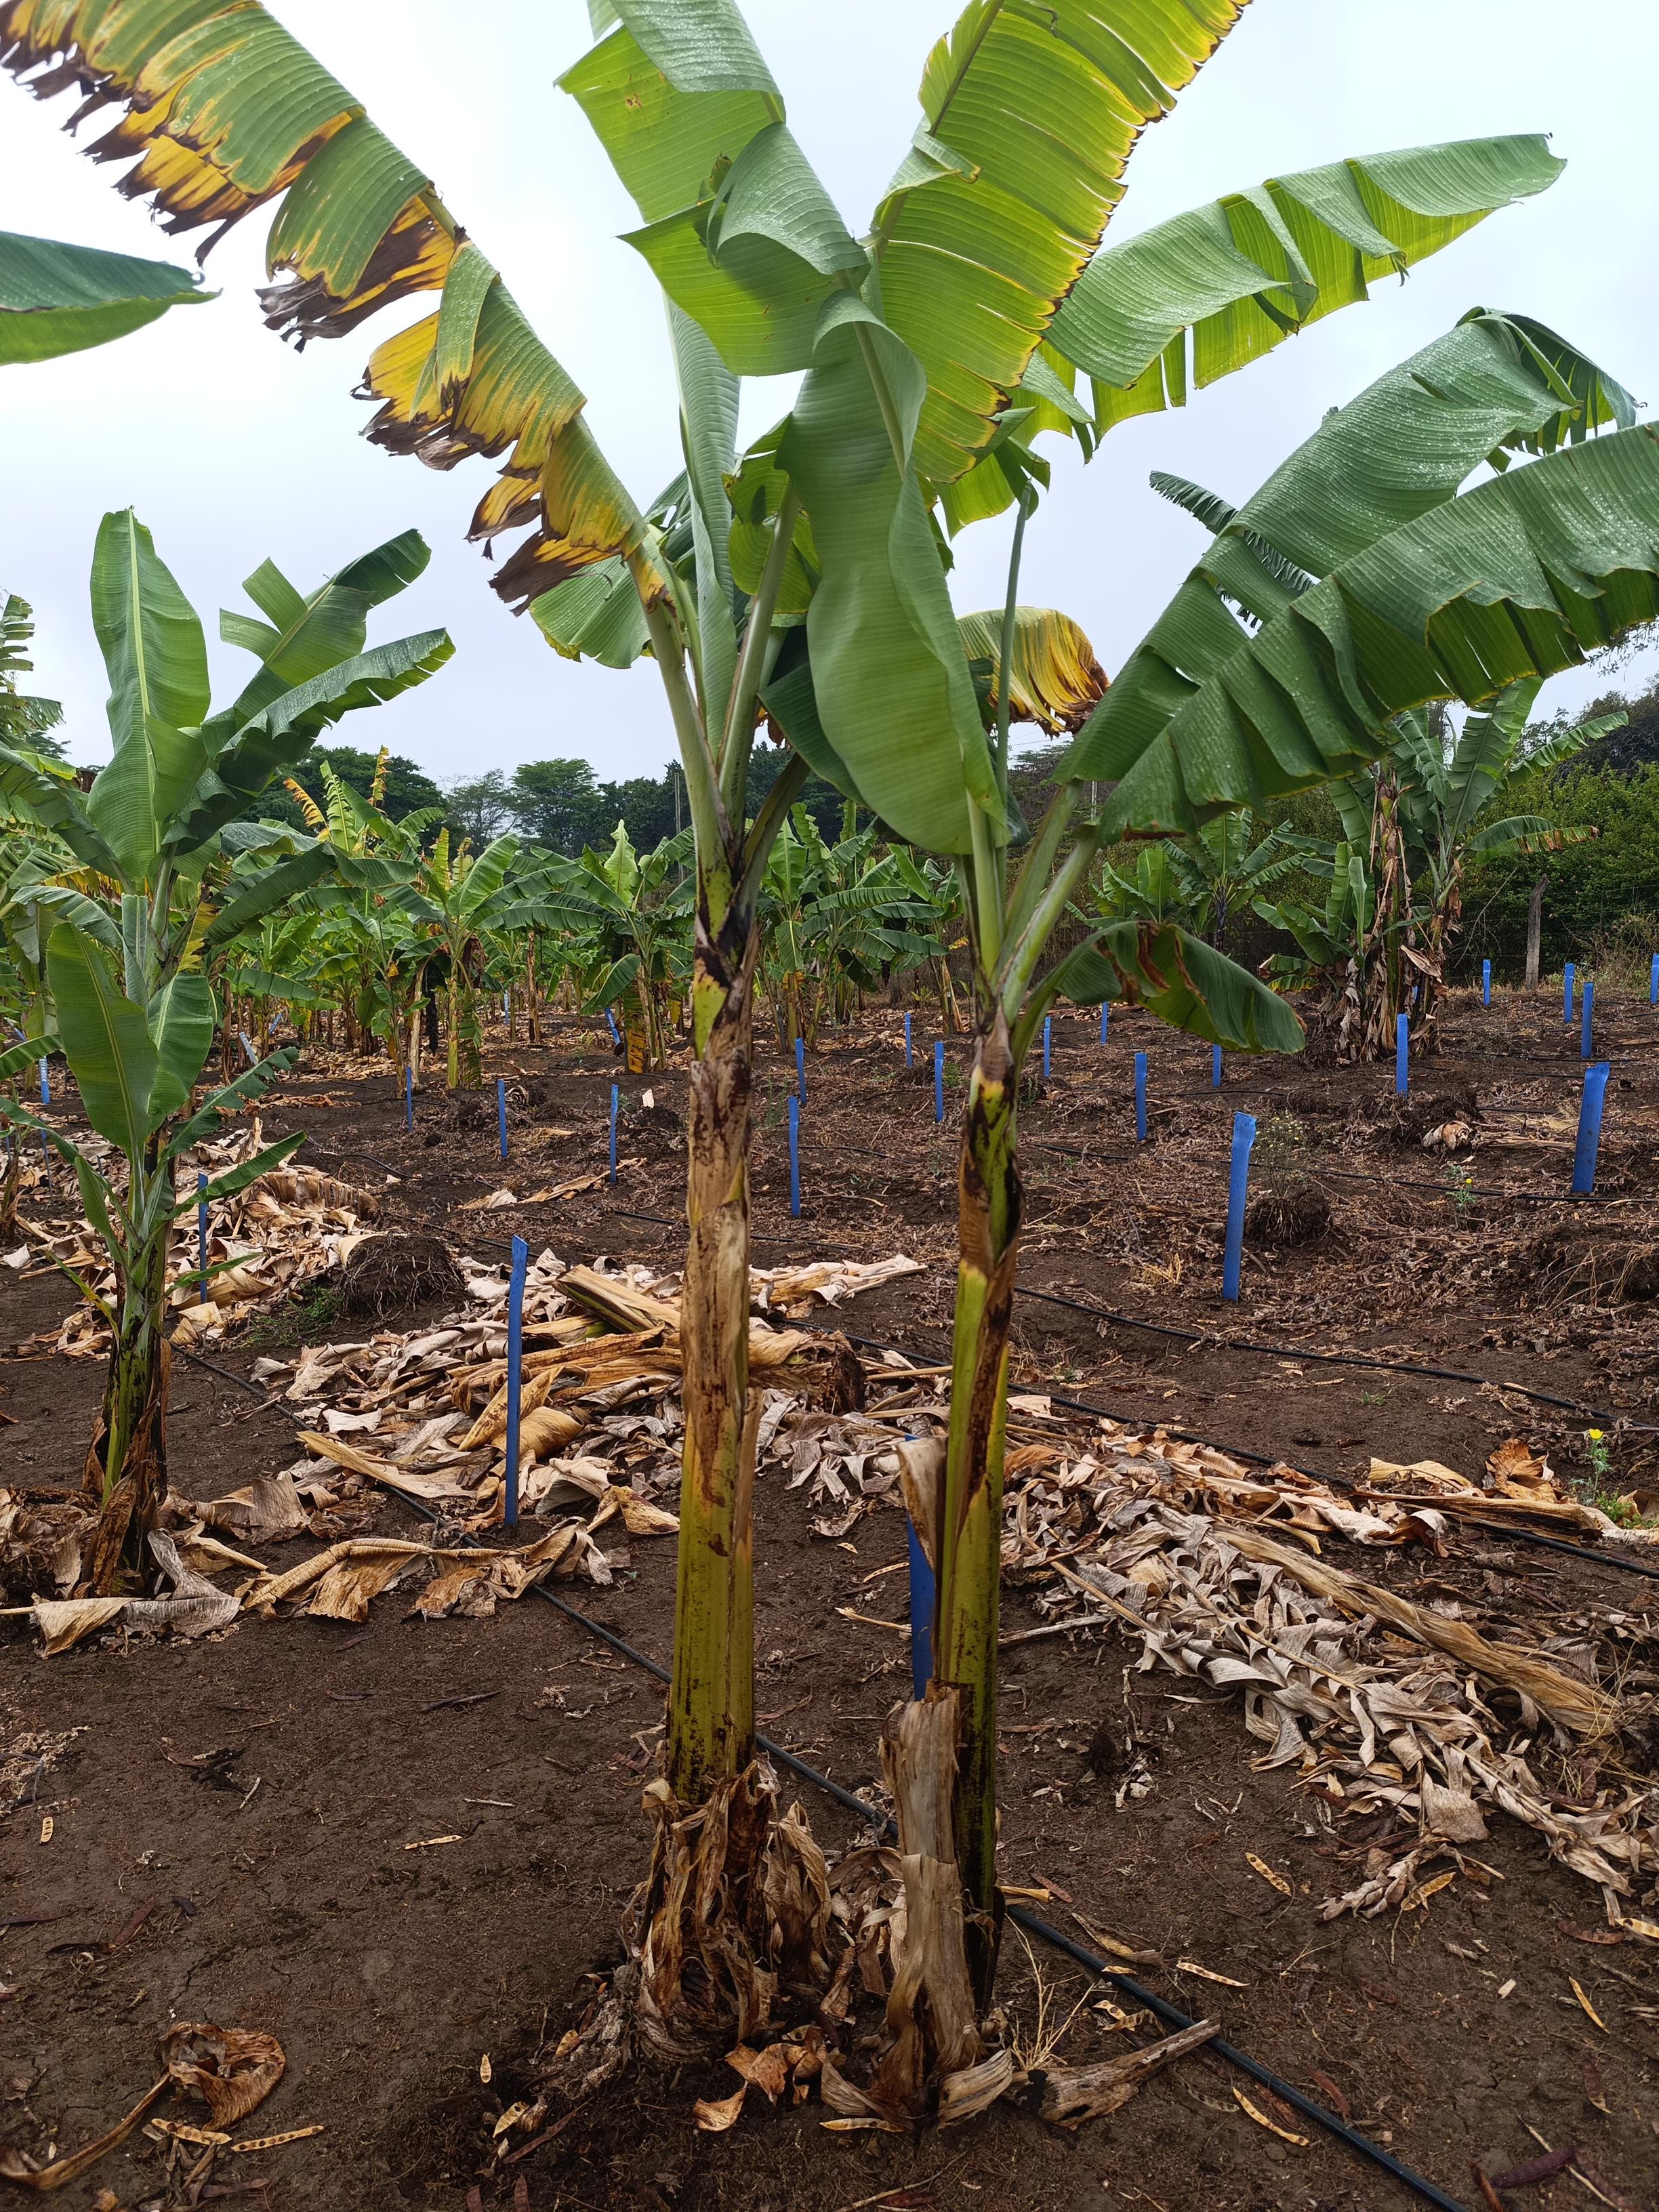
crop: banana
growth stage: vegetative
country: Tanzania
